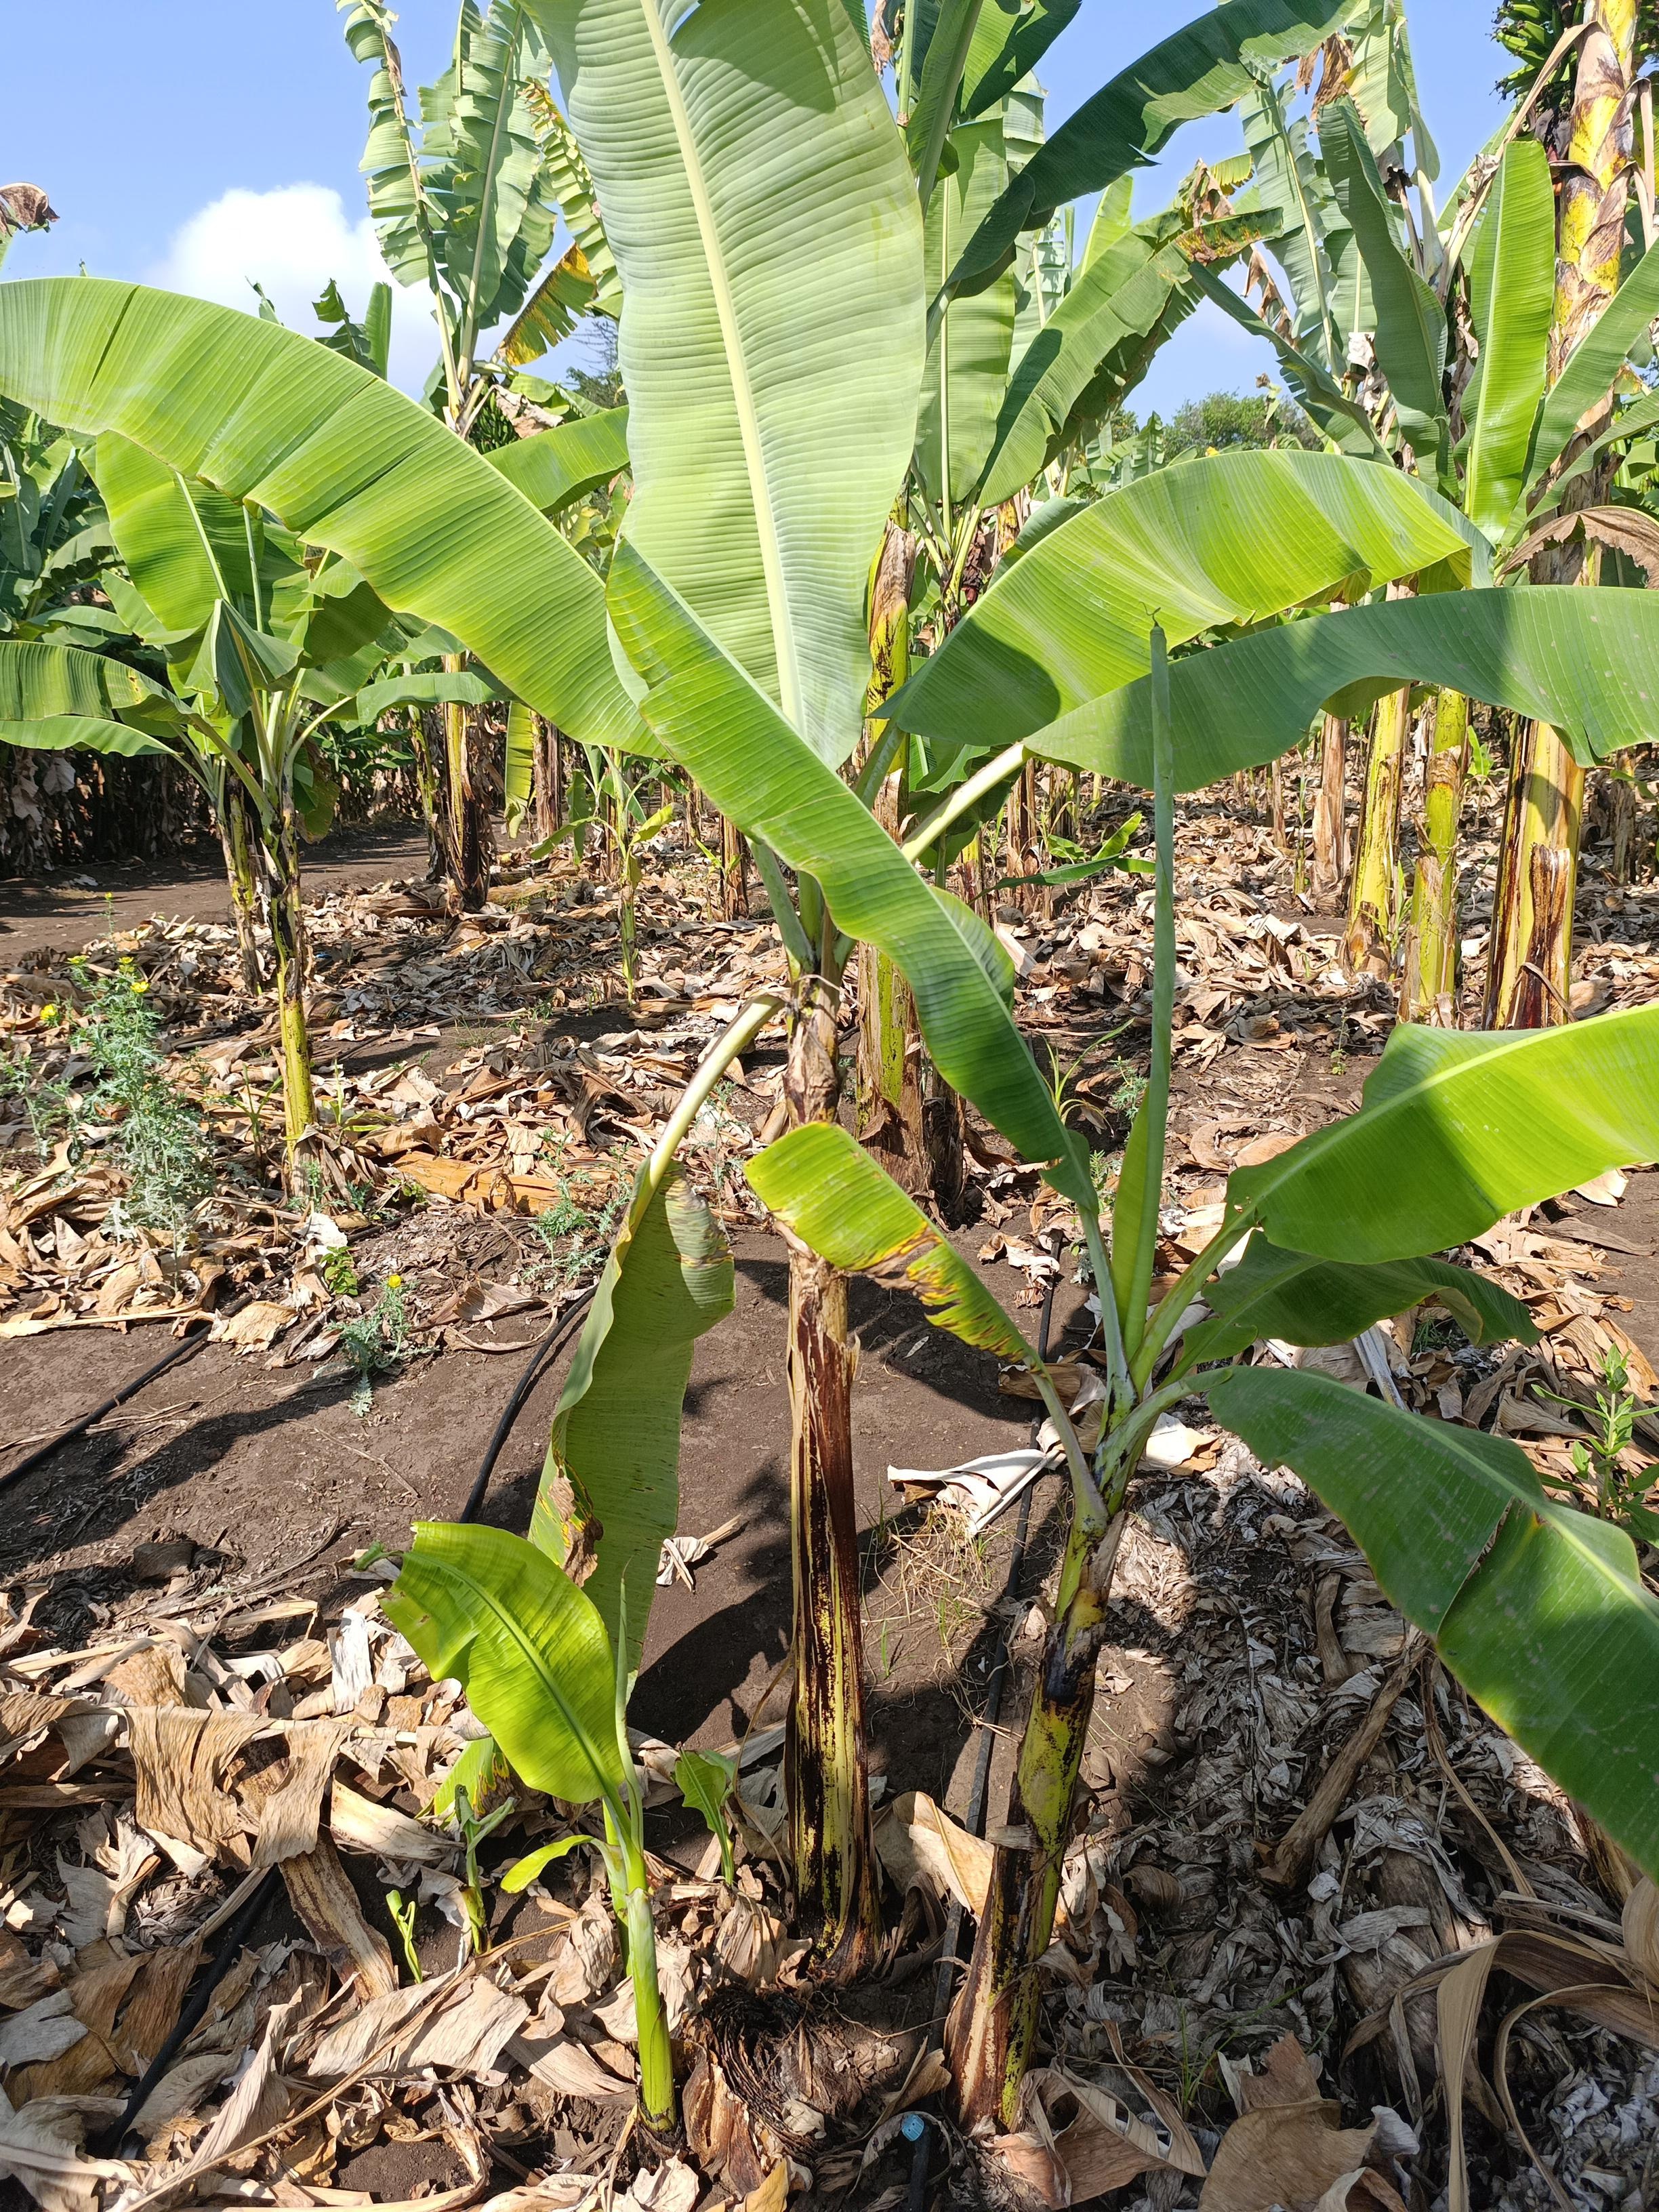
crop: banana
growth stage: vegetative
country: Tanzania
